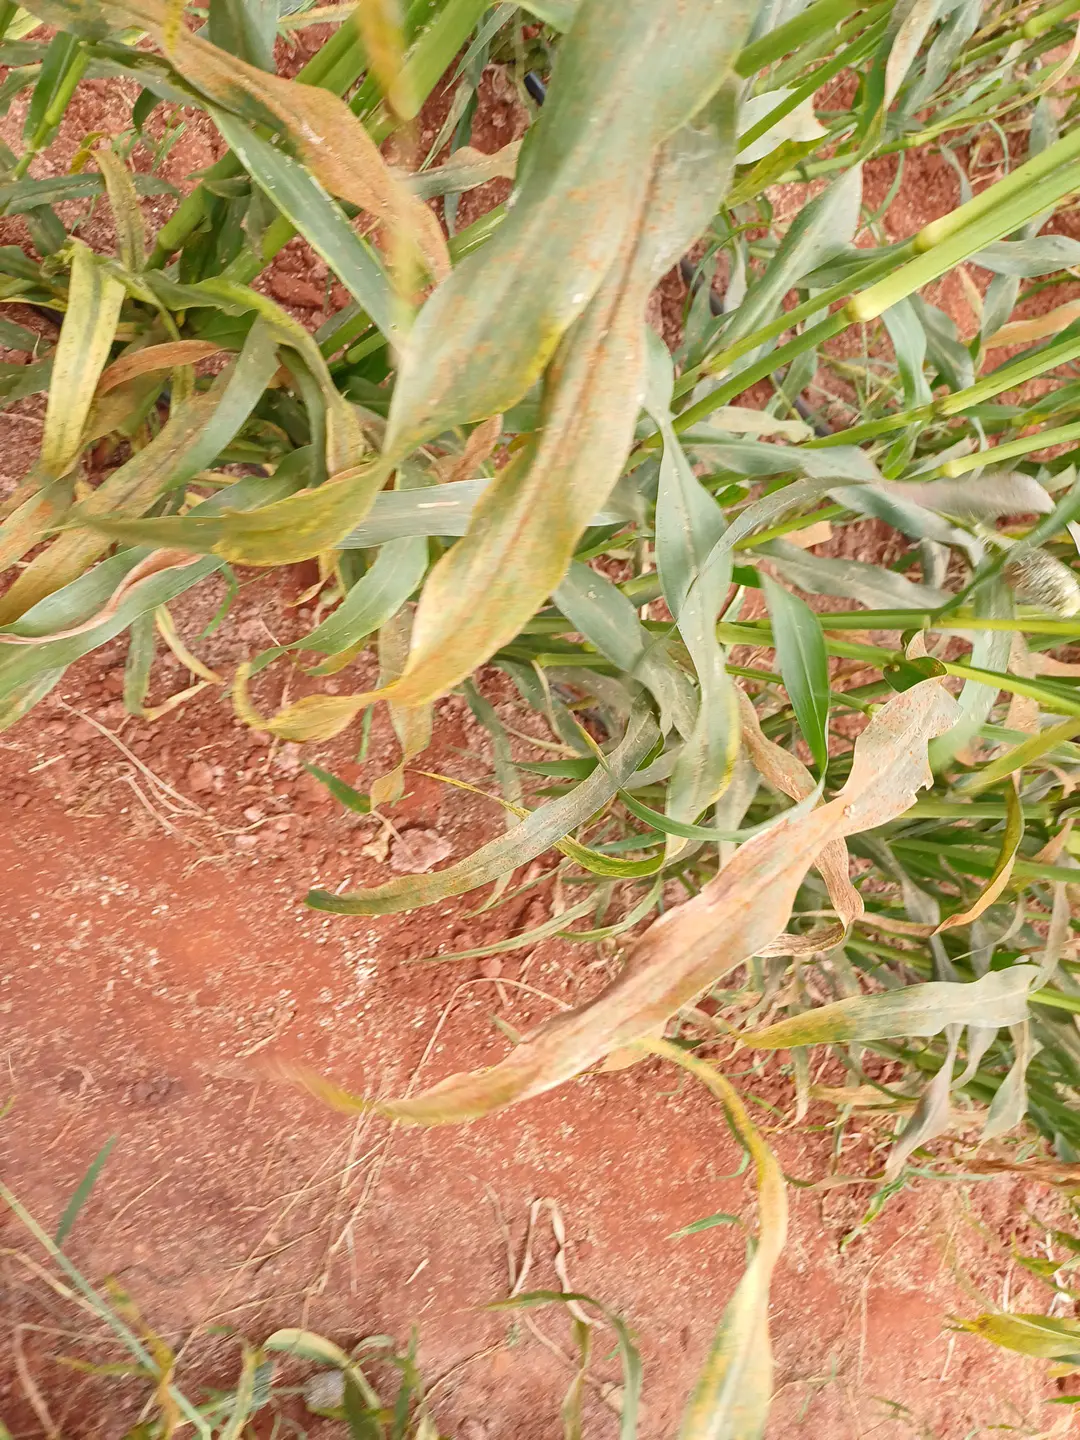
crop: pearl millet
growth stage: filling grain
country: Kenya
